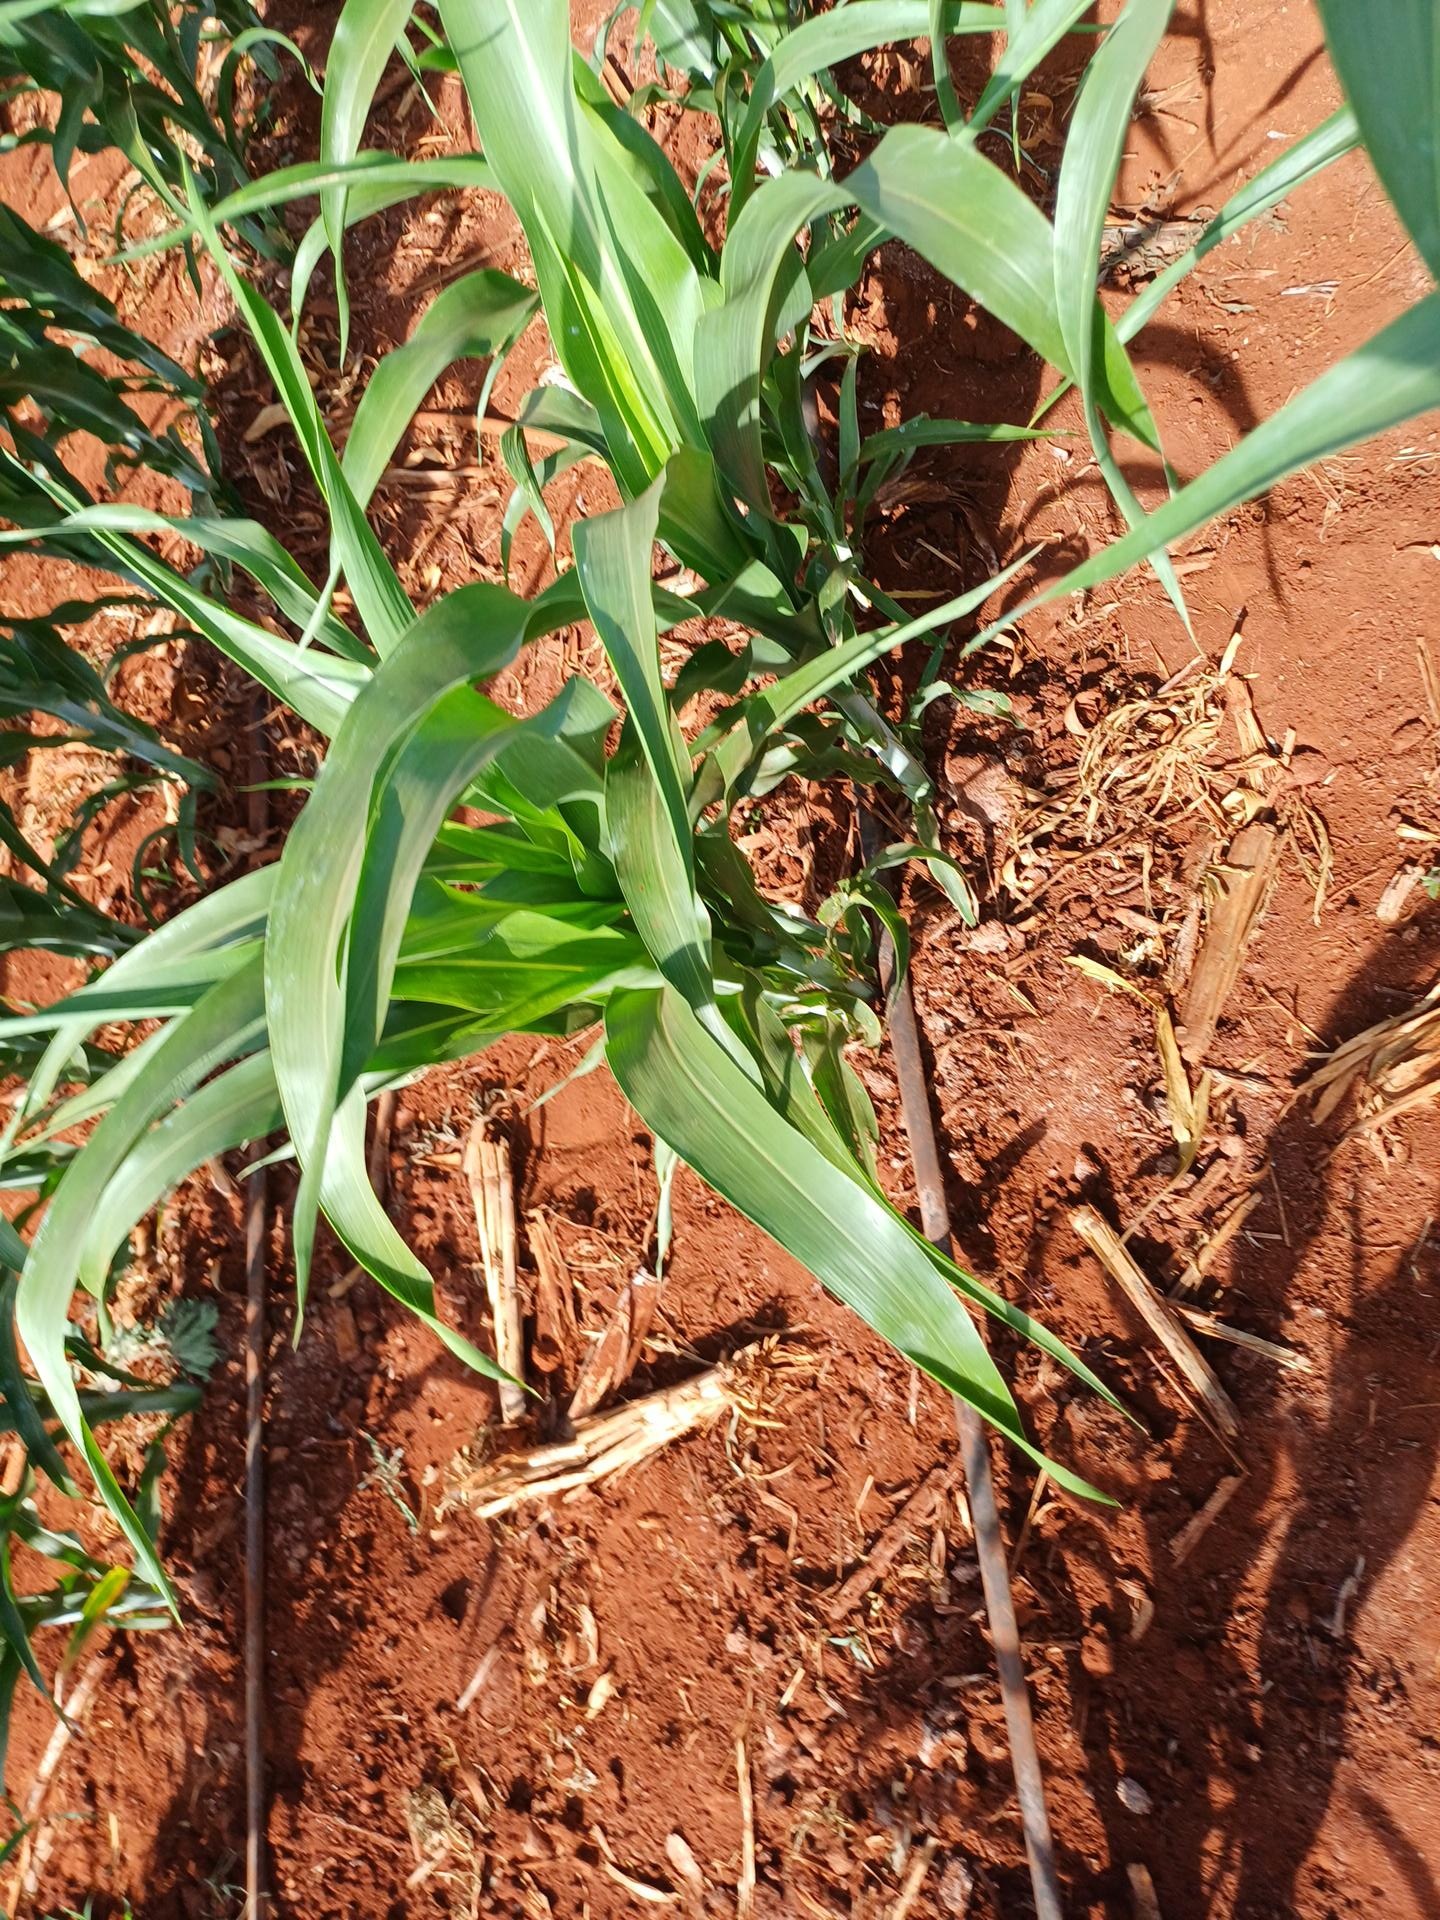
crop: sorghum
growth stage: vegetative
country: Kenya
